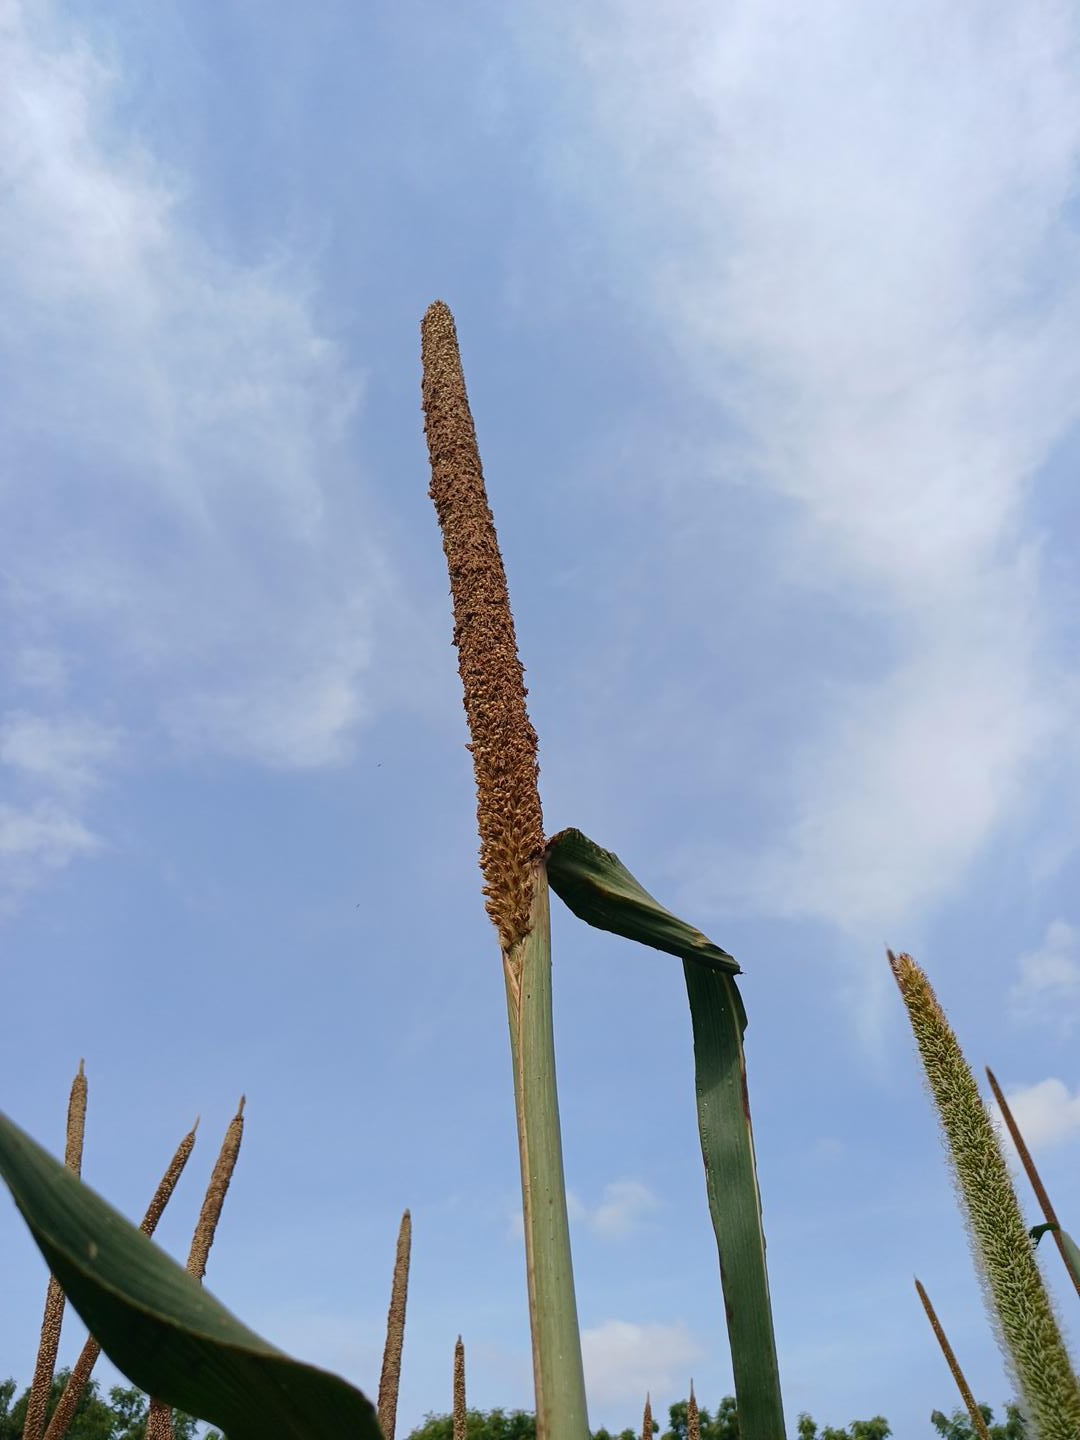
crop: pearl millet
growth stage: maturity
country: Senegal
